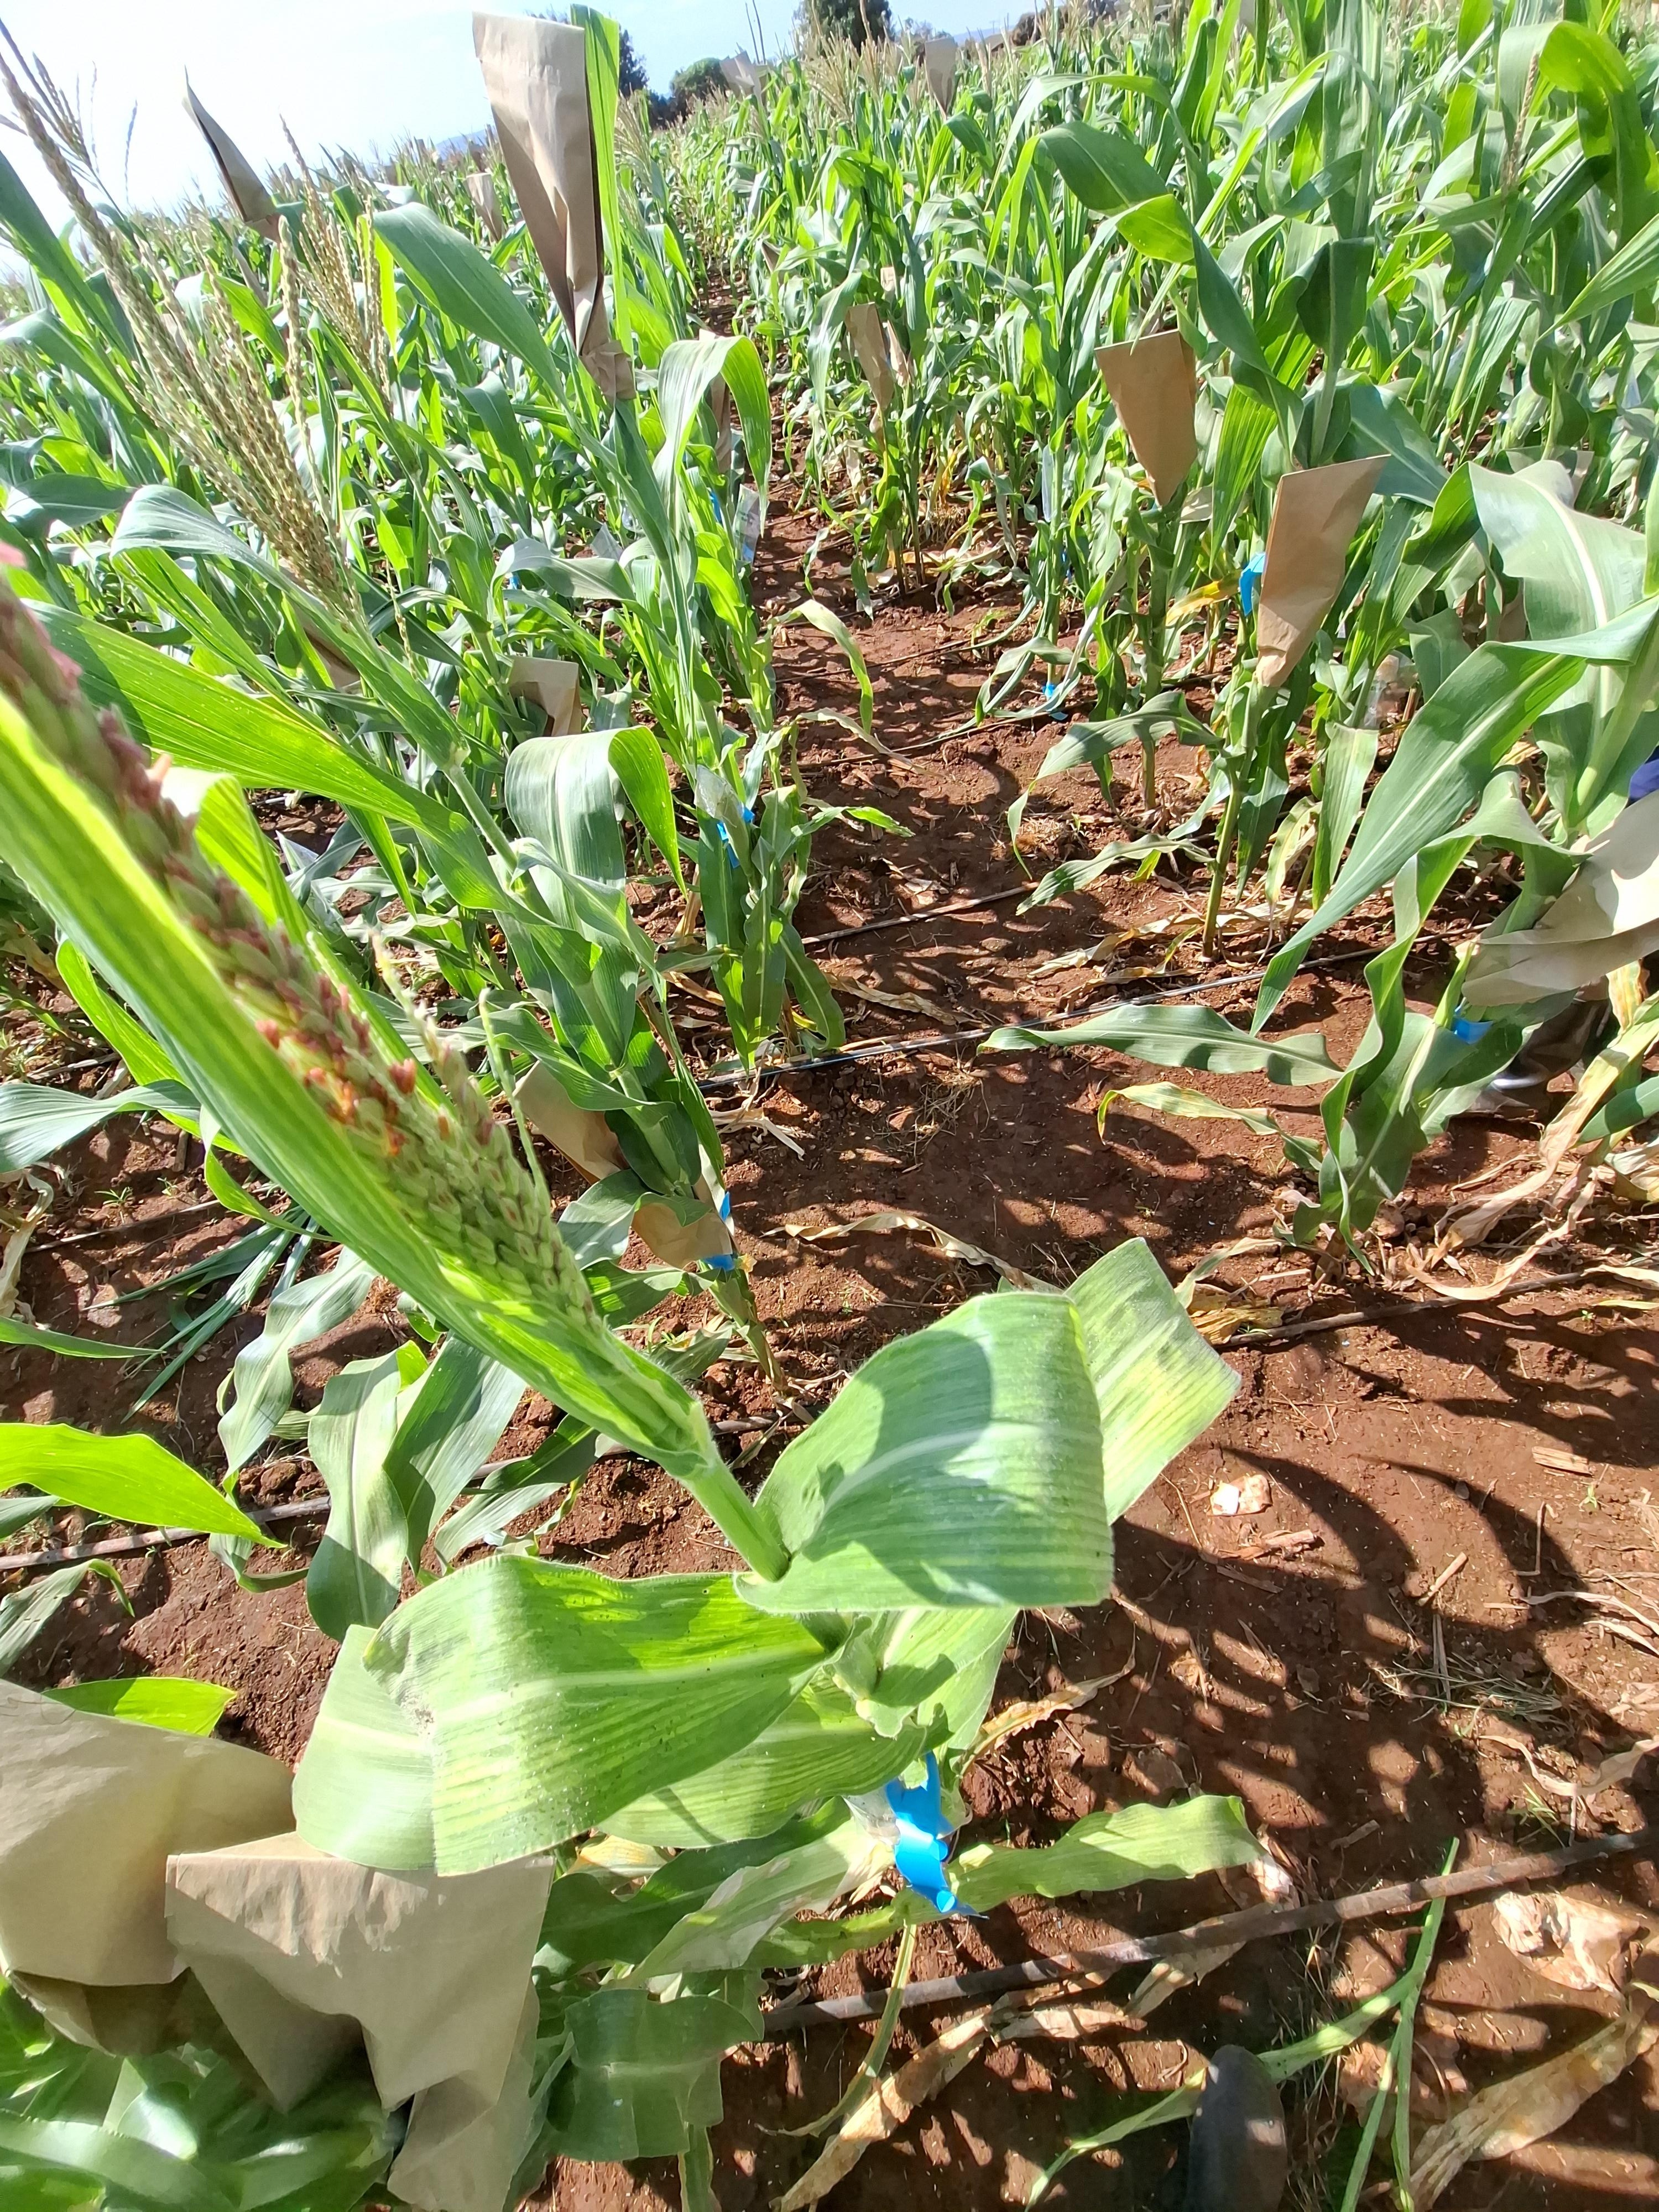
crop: maize
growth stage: flowering
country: Kenya
